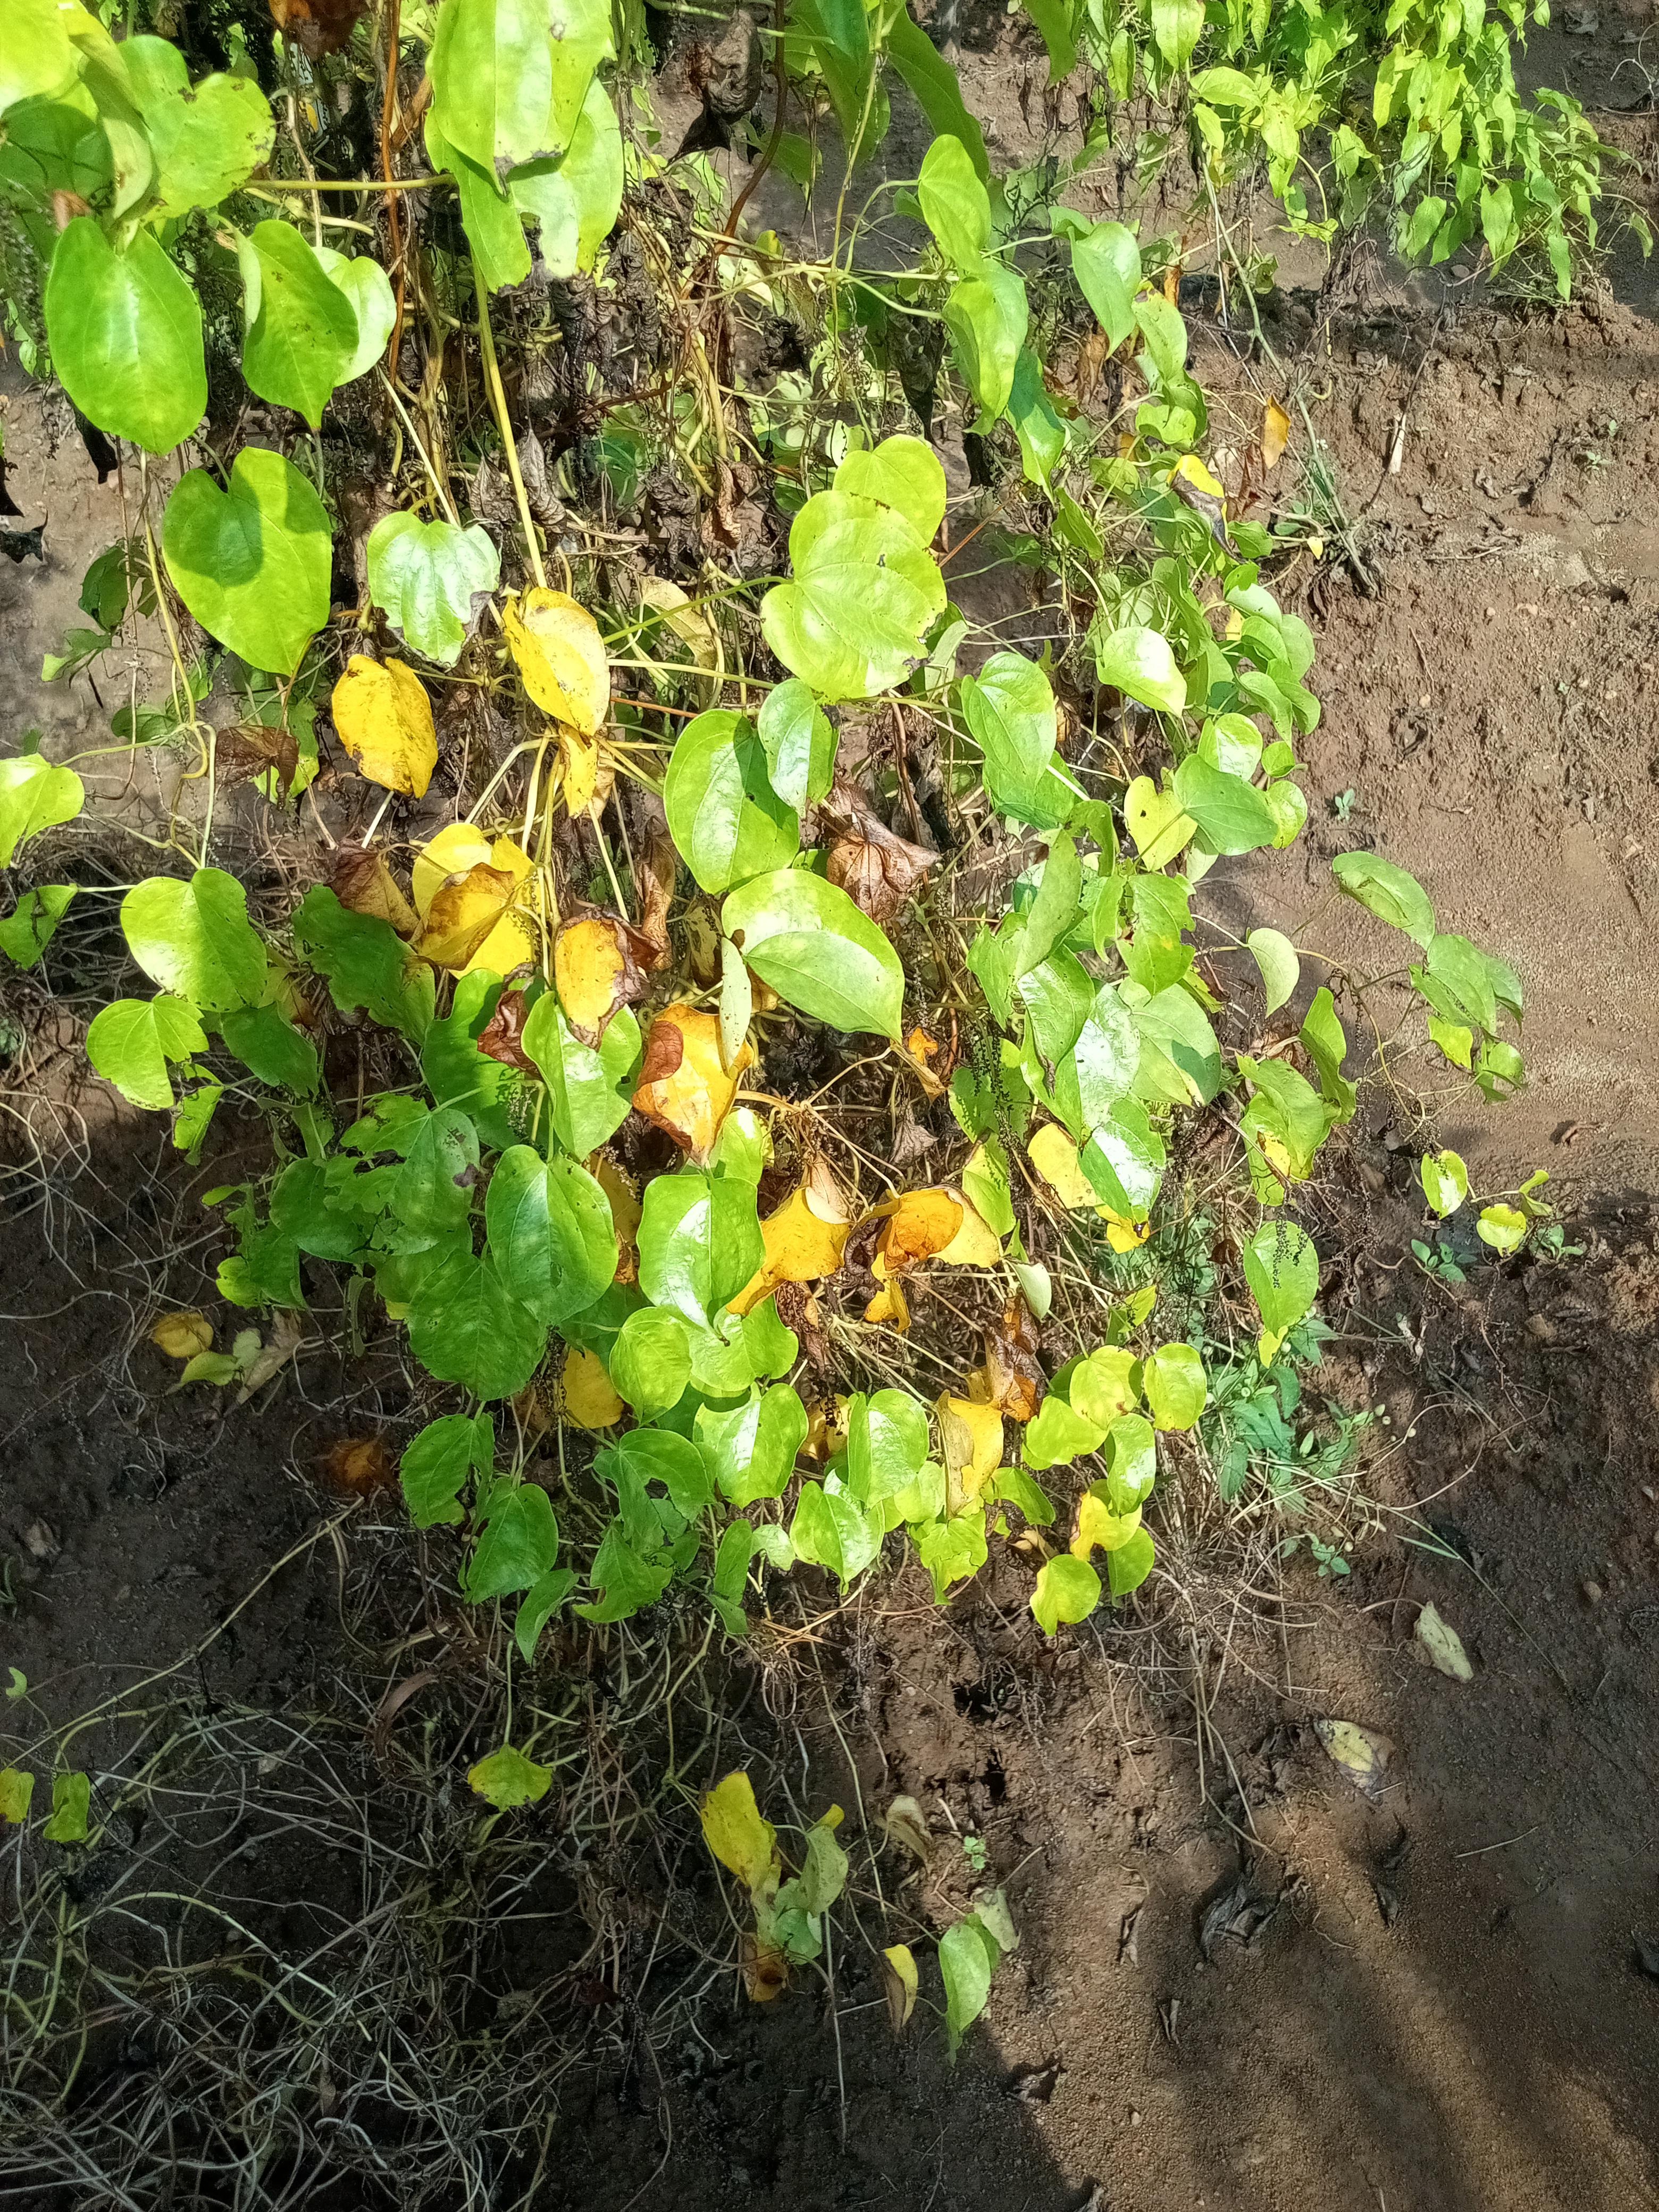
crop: yam
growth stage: maturity
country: Nigeria
